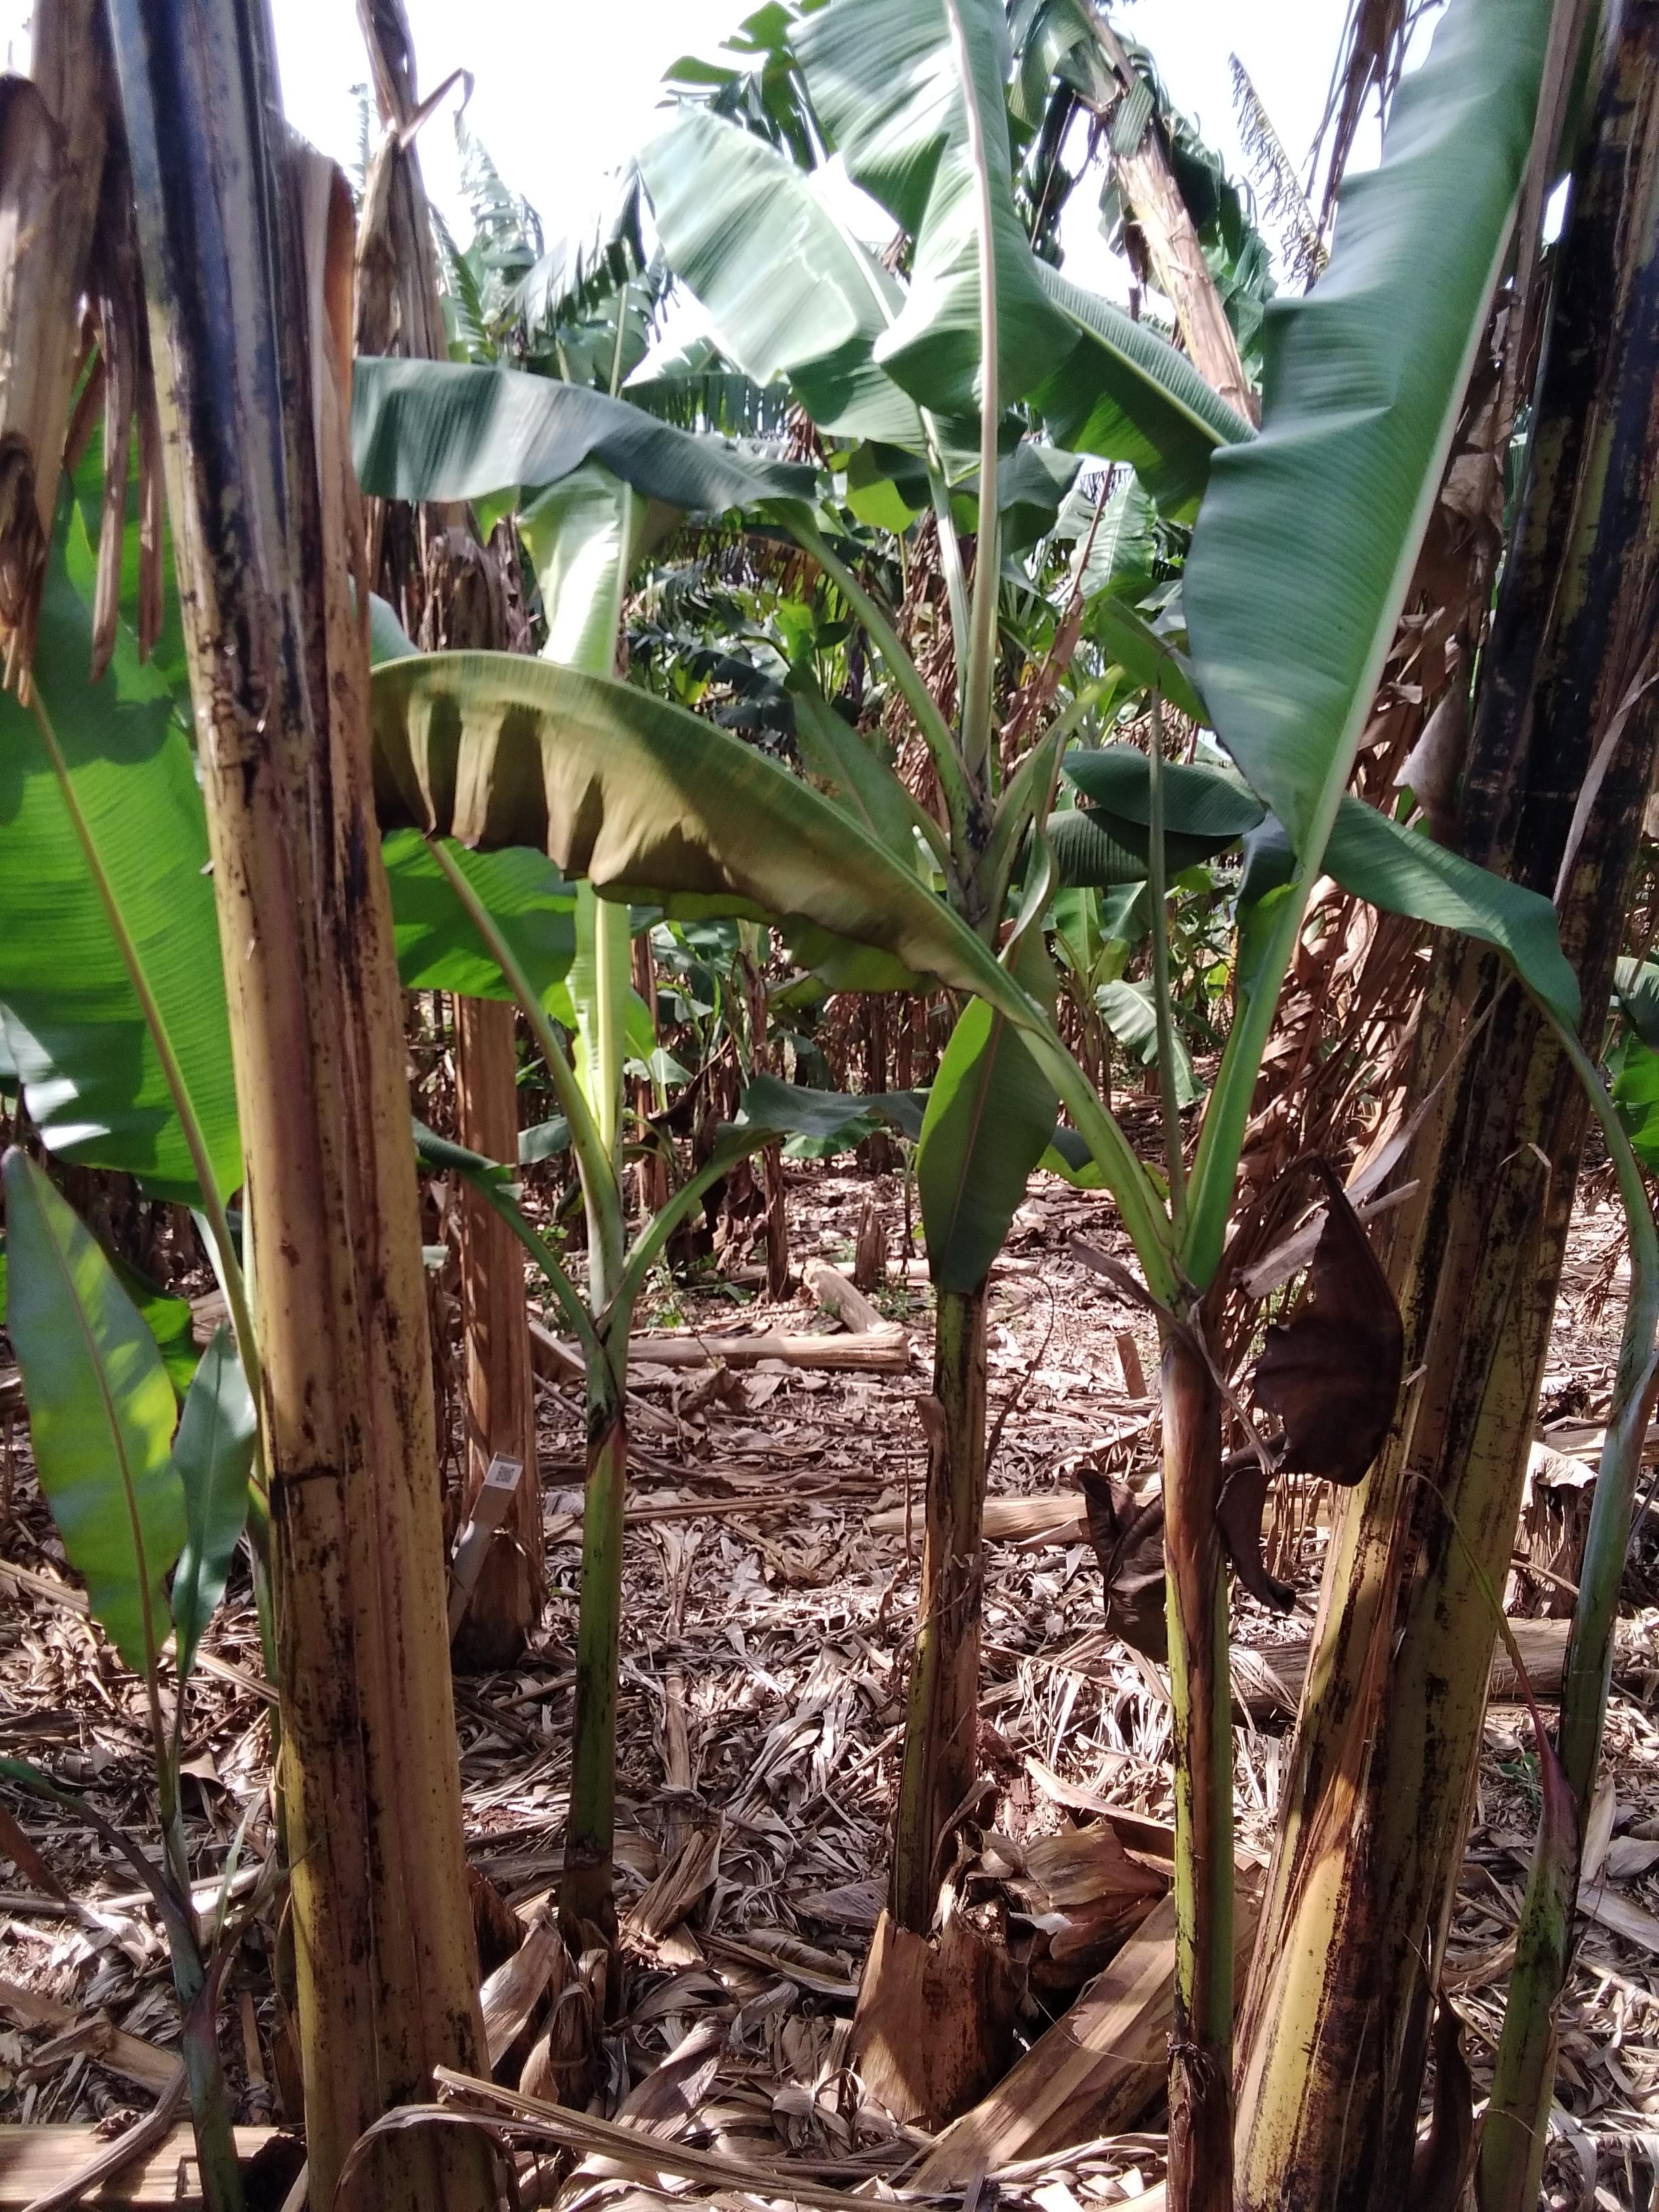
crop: banana
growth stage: vegetative
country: Uganda
